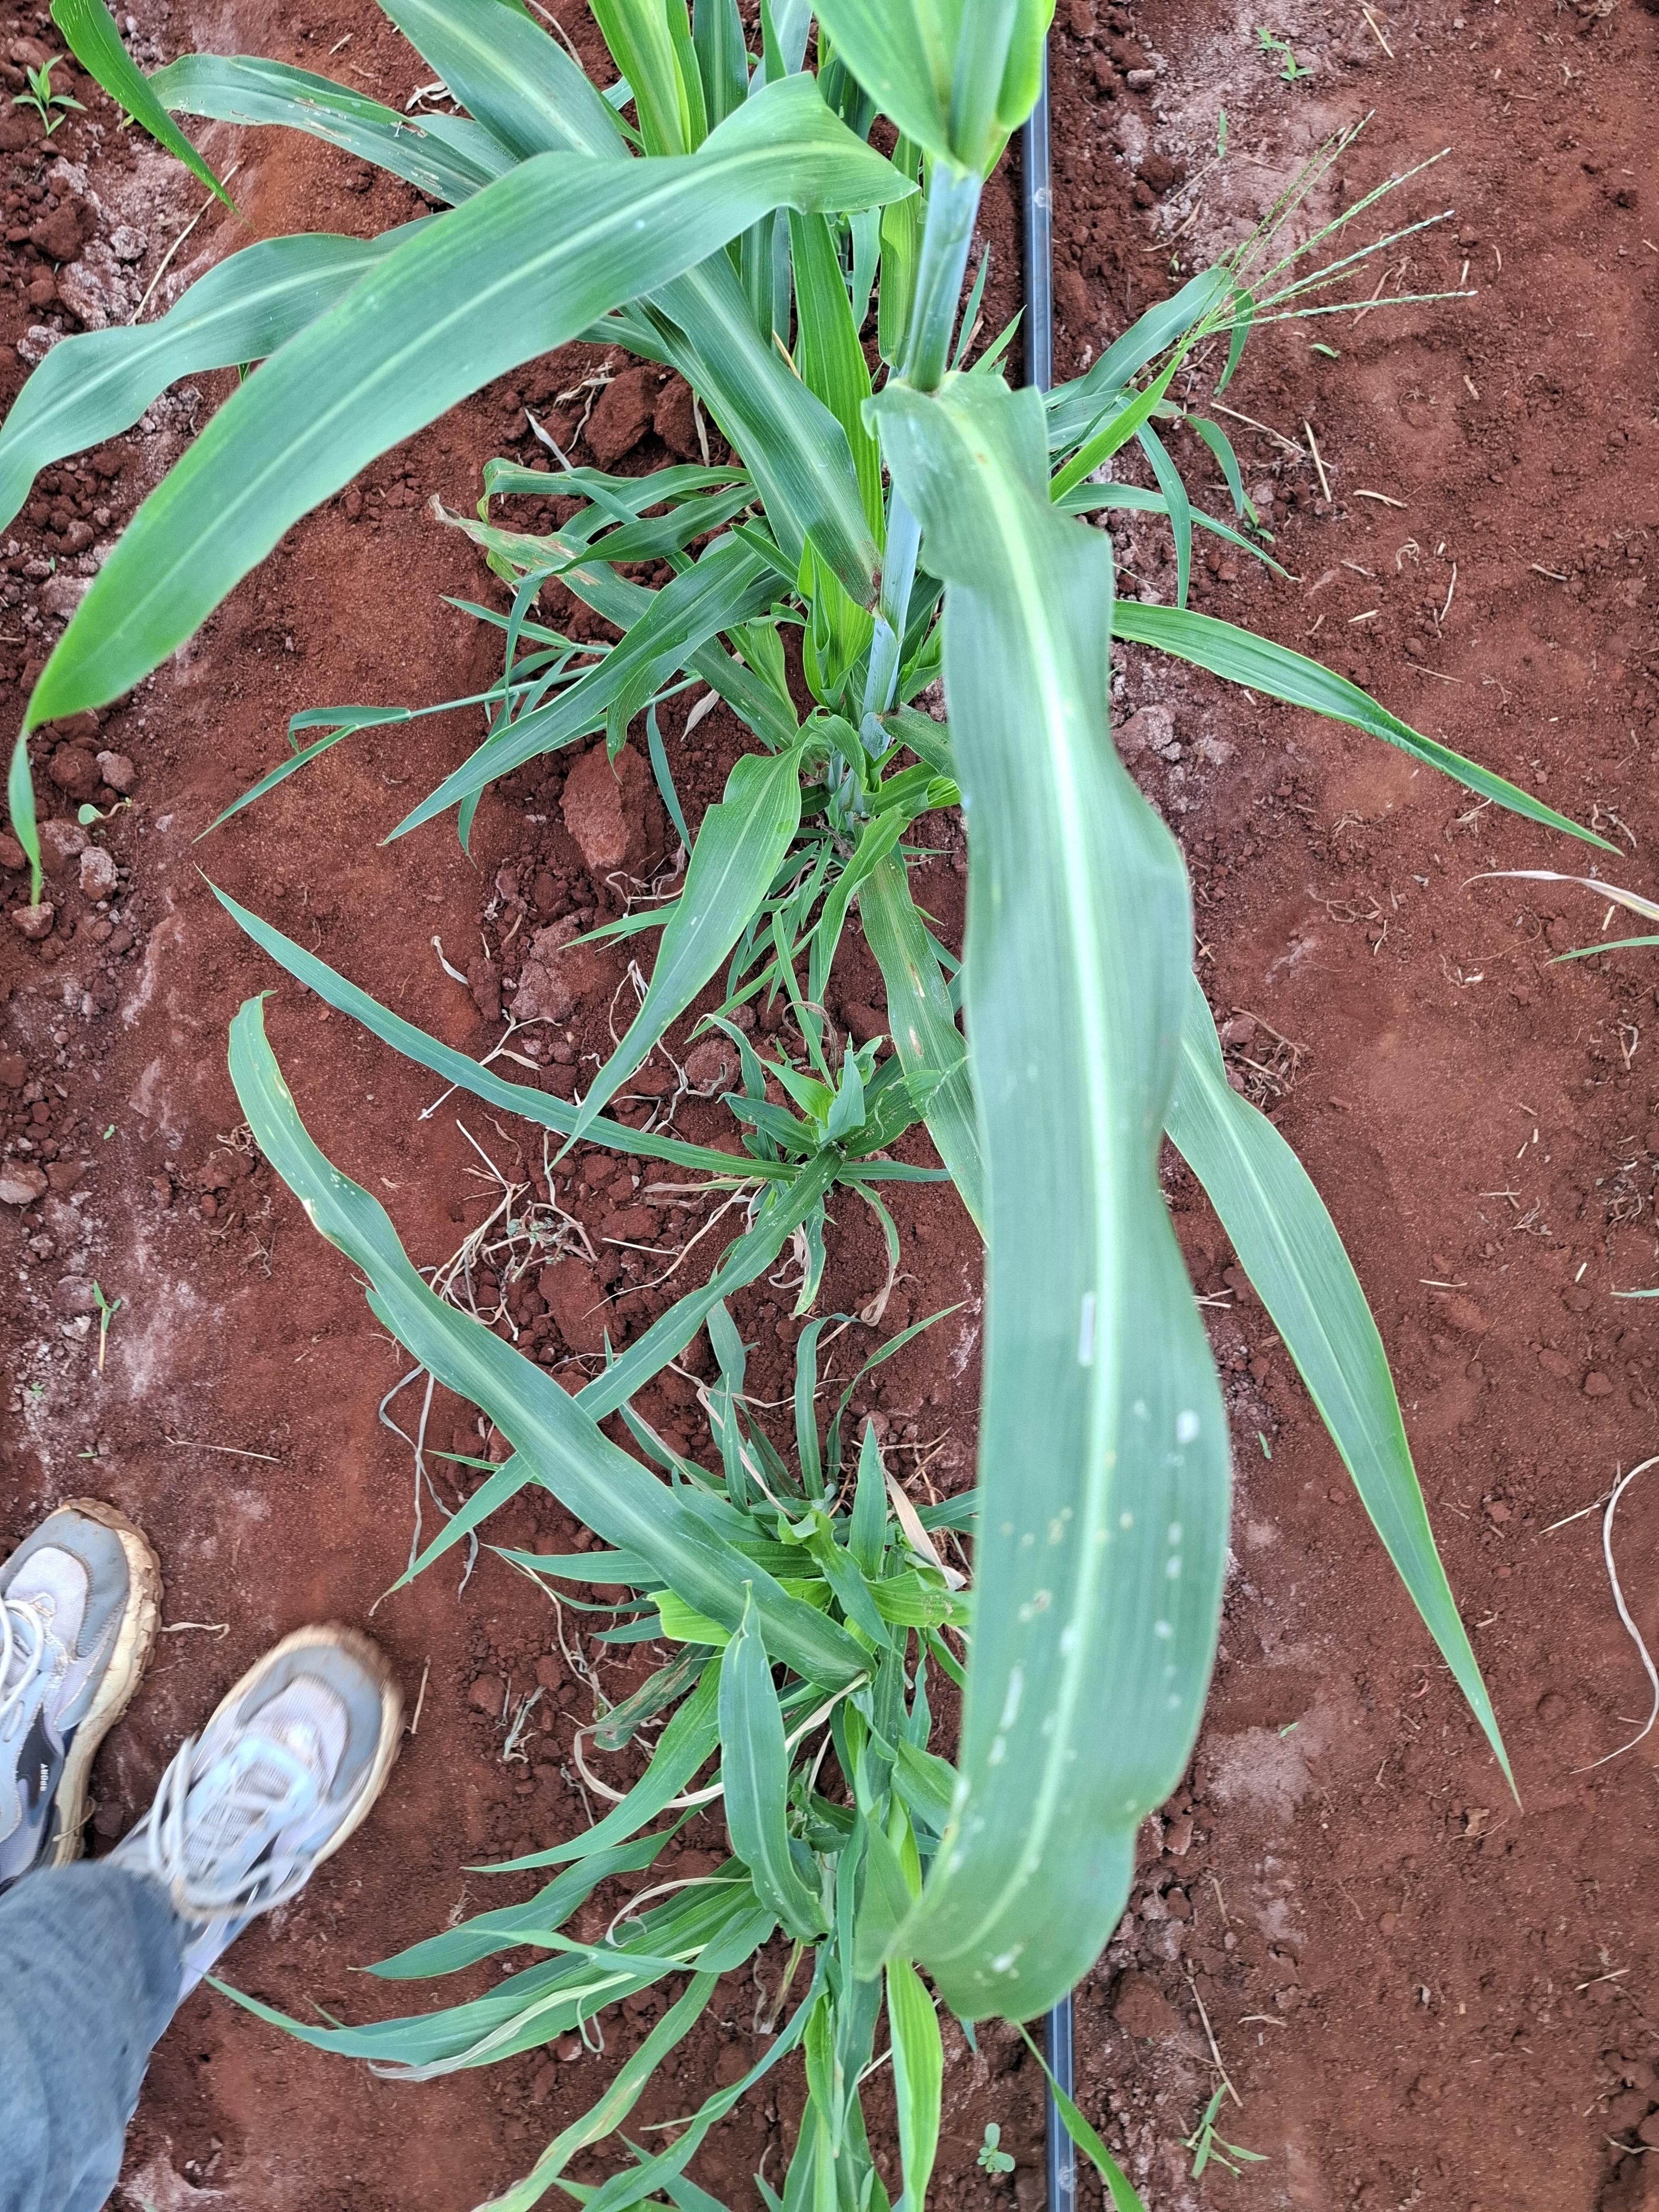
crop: sorghum
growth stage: elongation stem
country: Kenya
